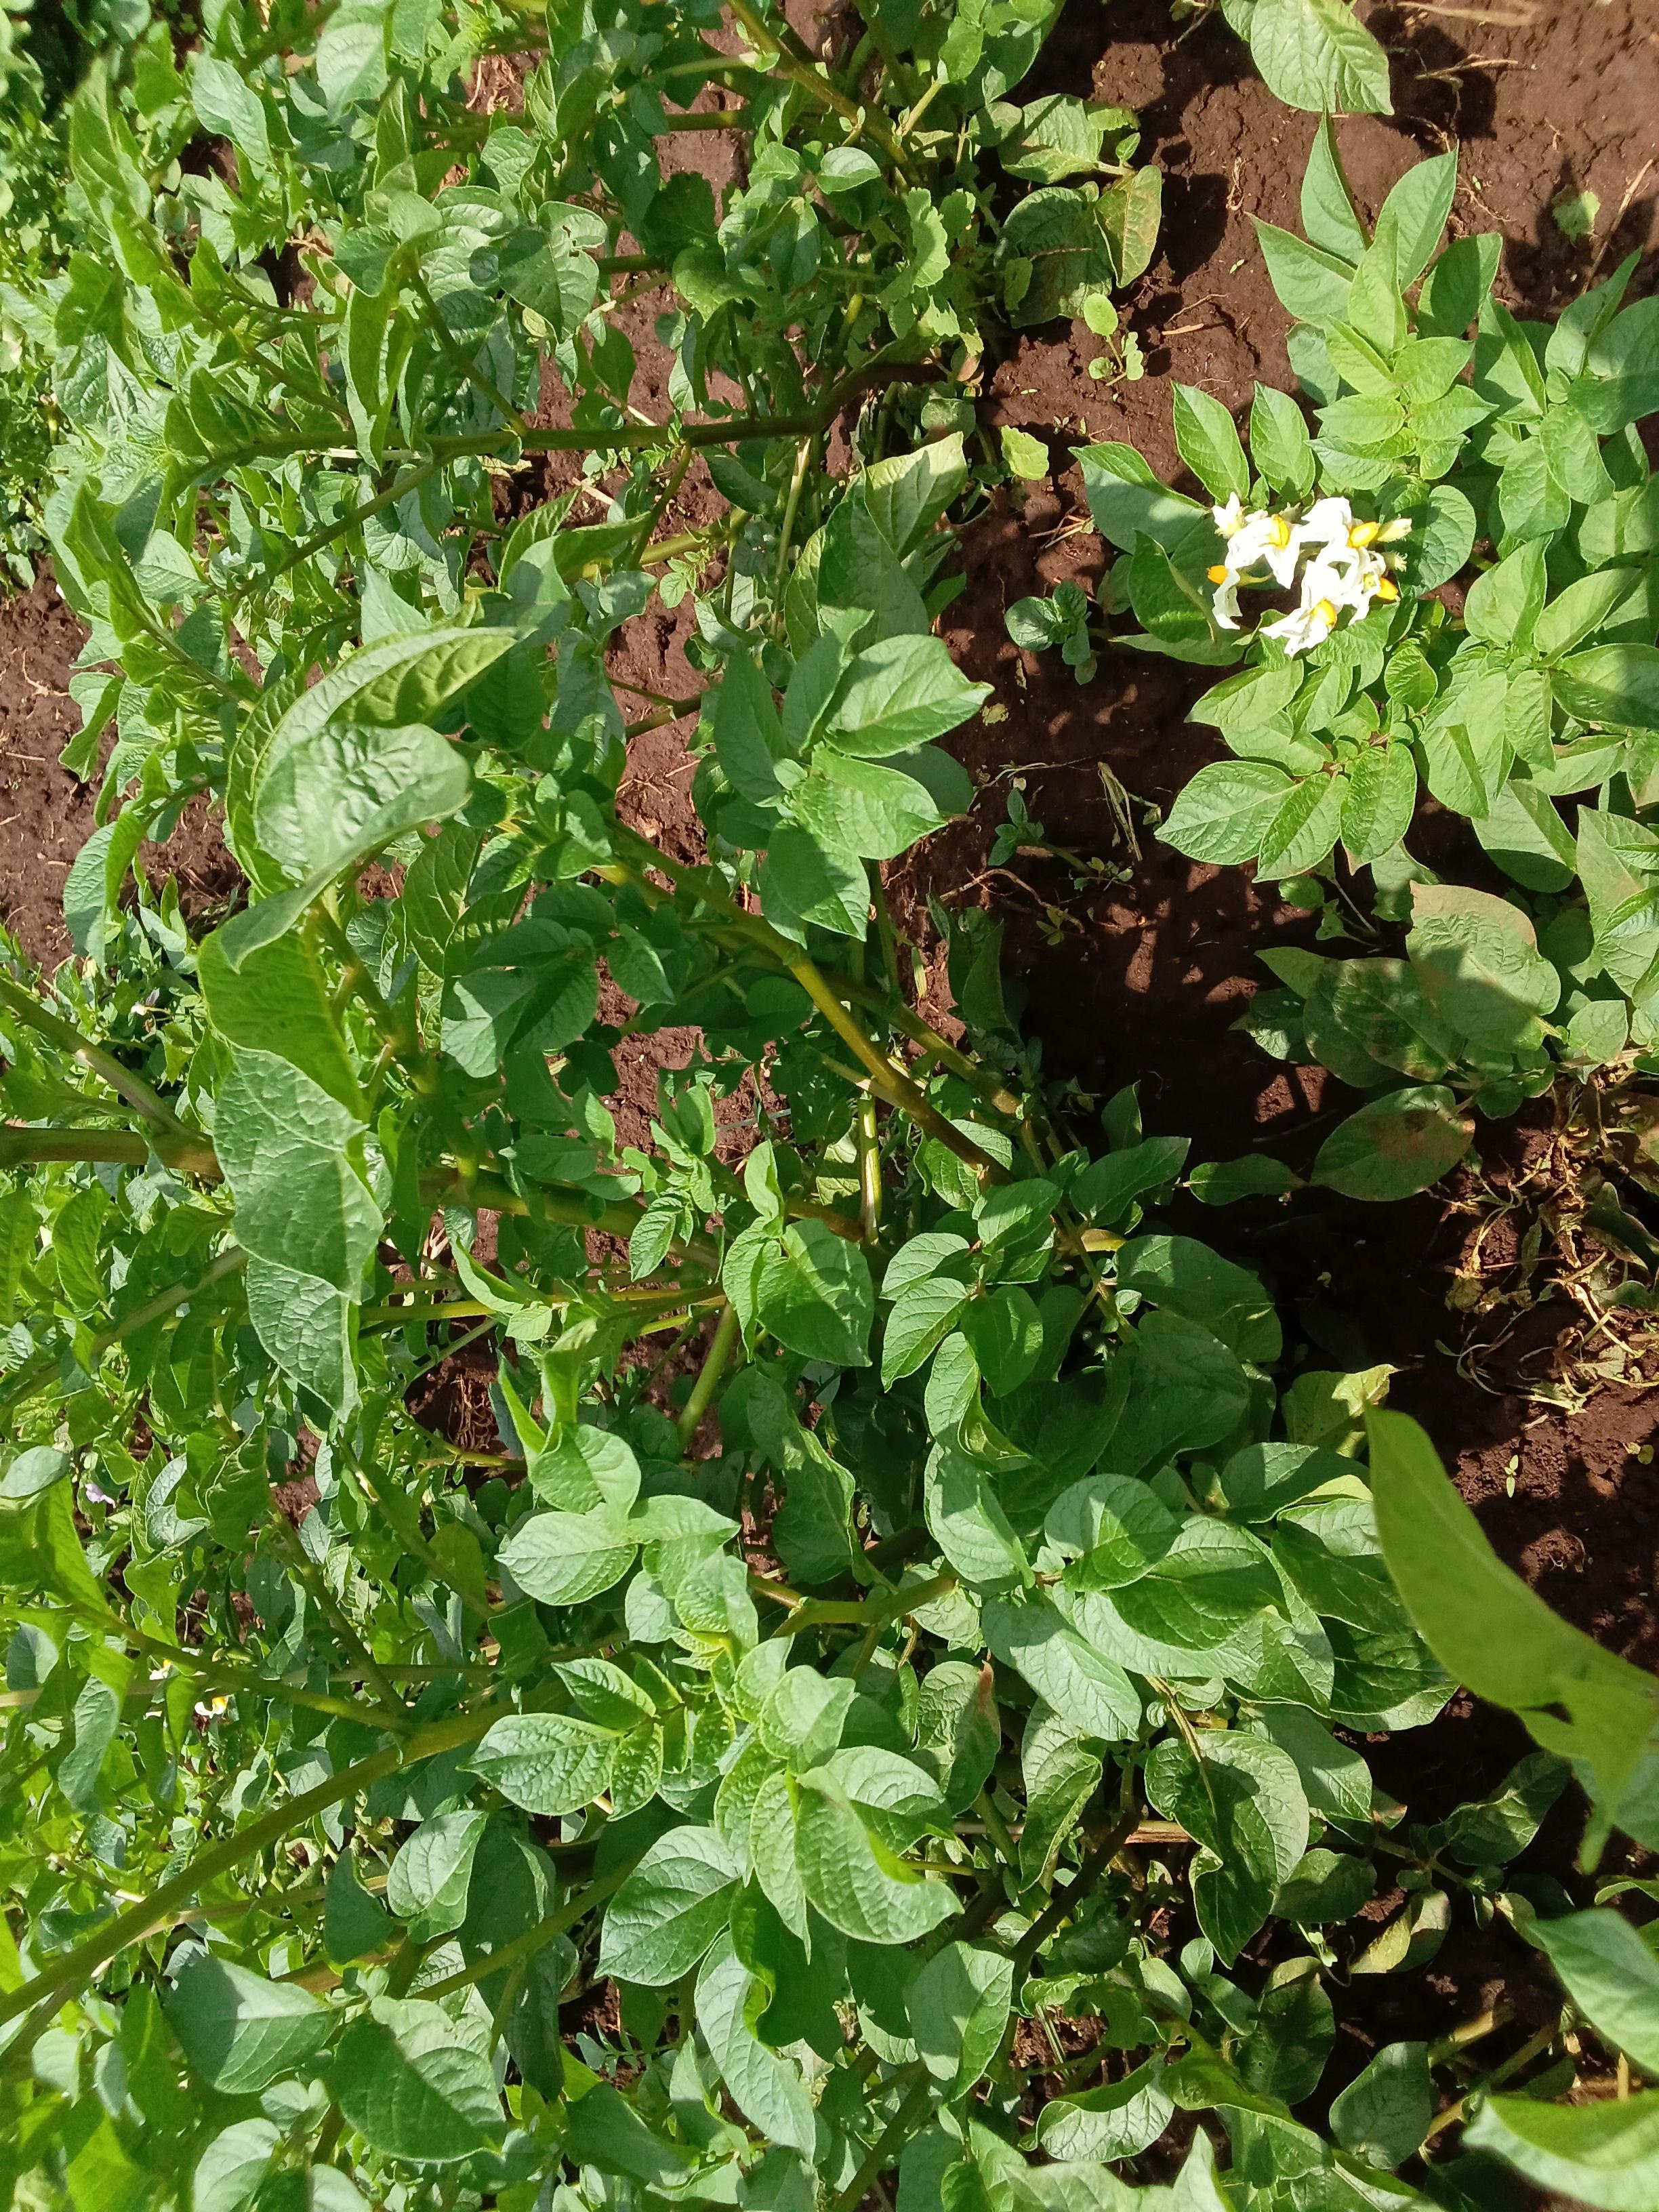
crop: potato
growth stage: flowering
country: Kenya
